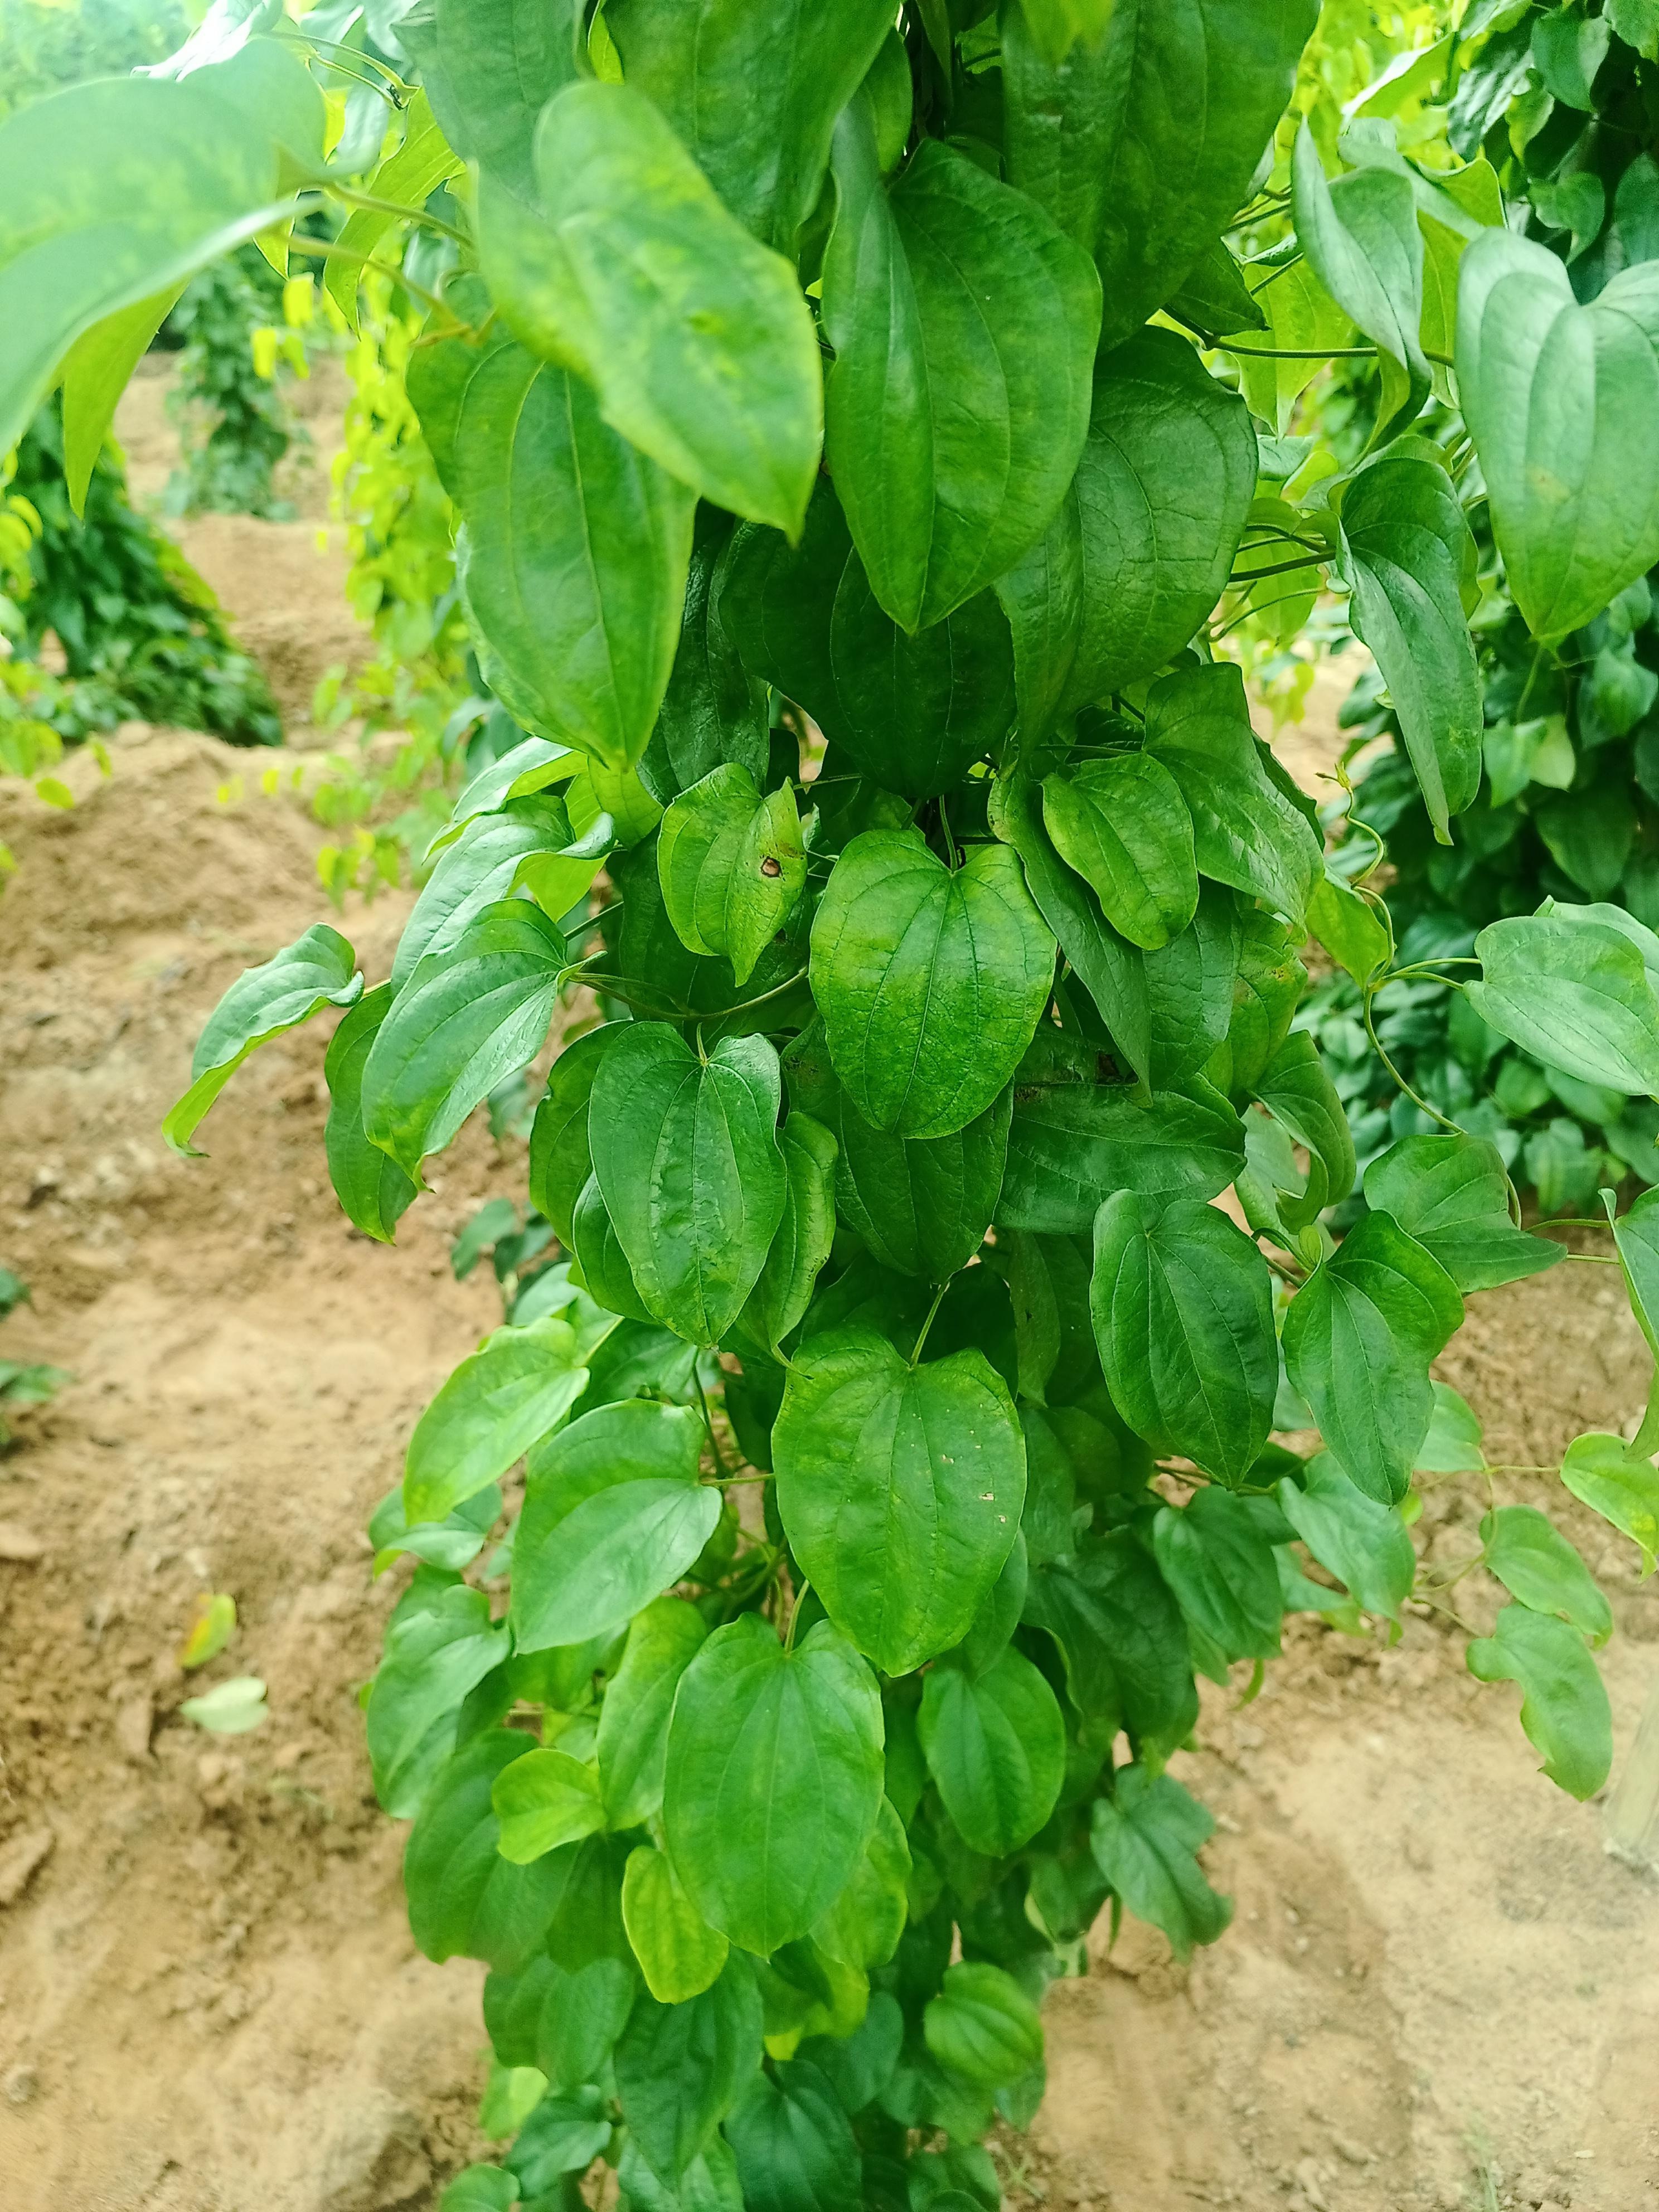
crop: yam
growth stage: vegetative
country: Nigeria
